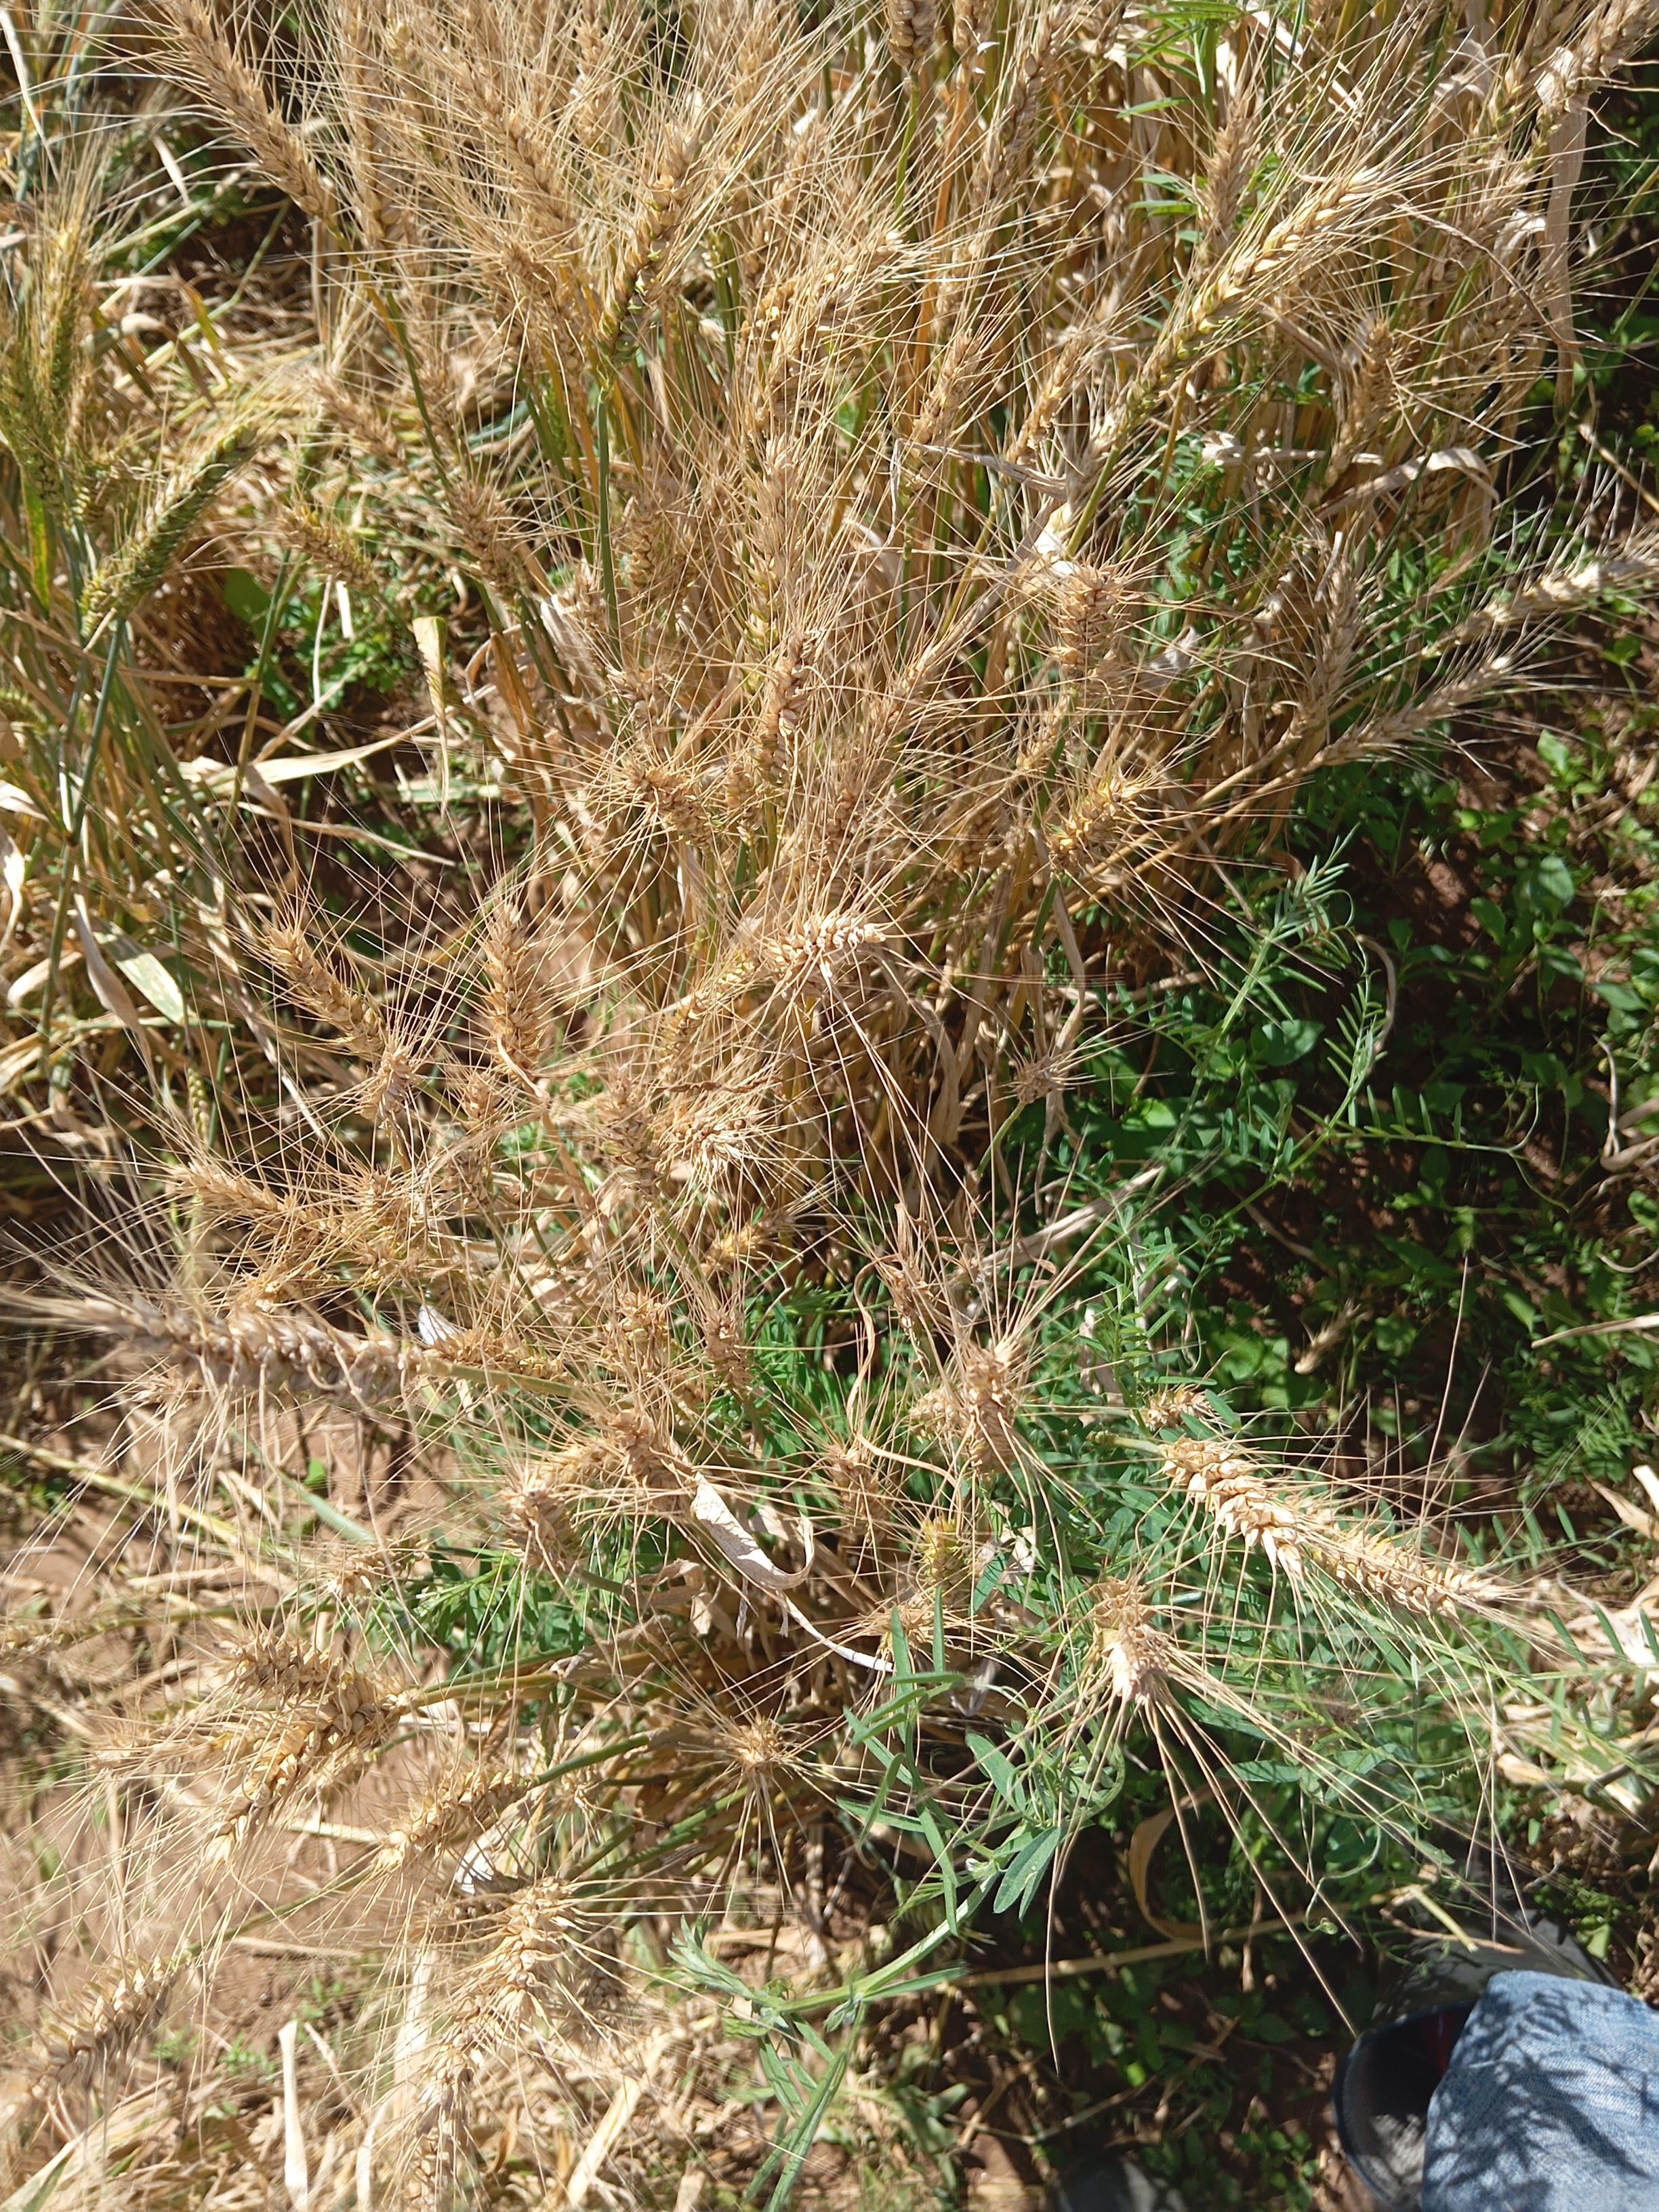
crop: wheat
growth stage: maturity
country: Kenya
